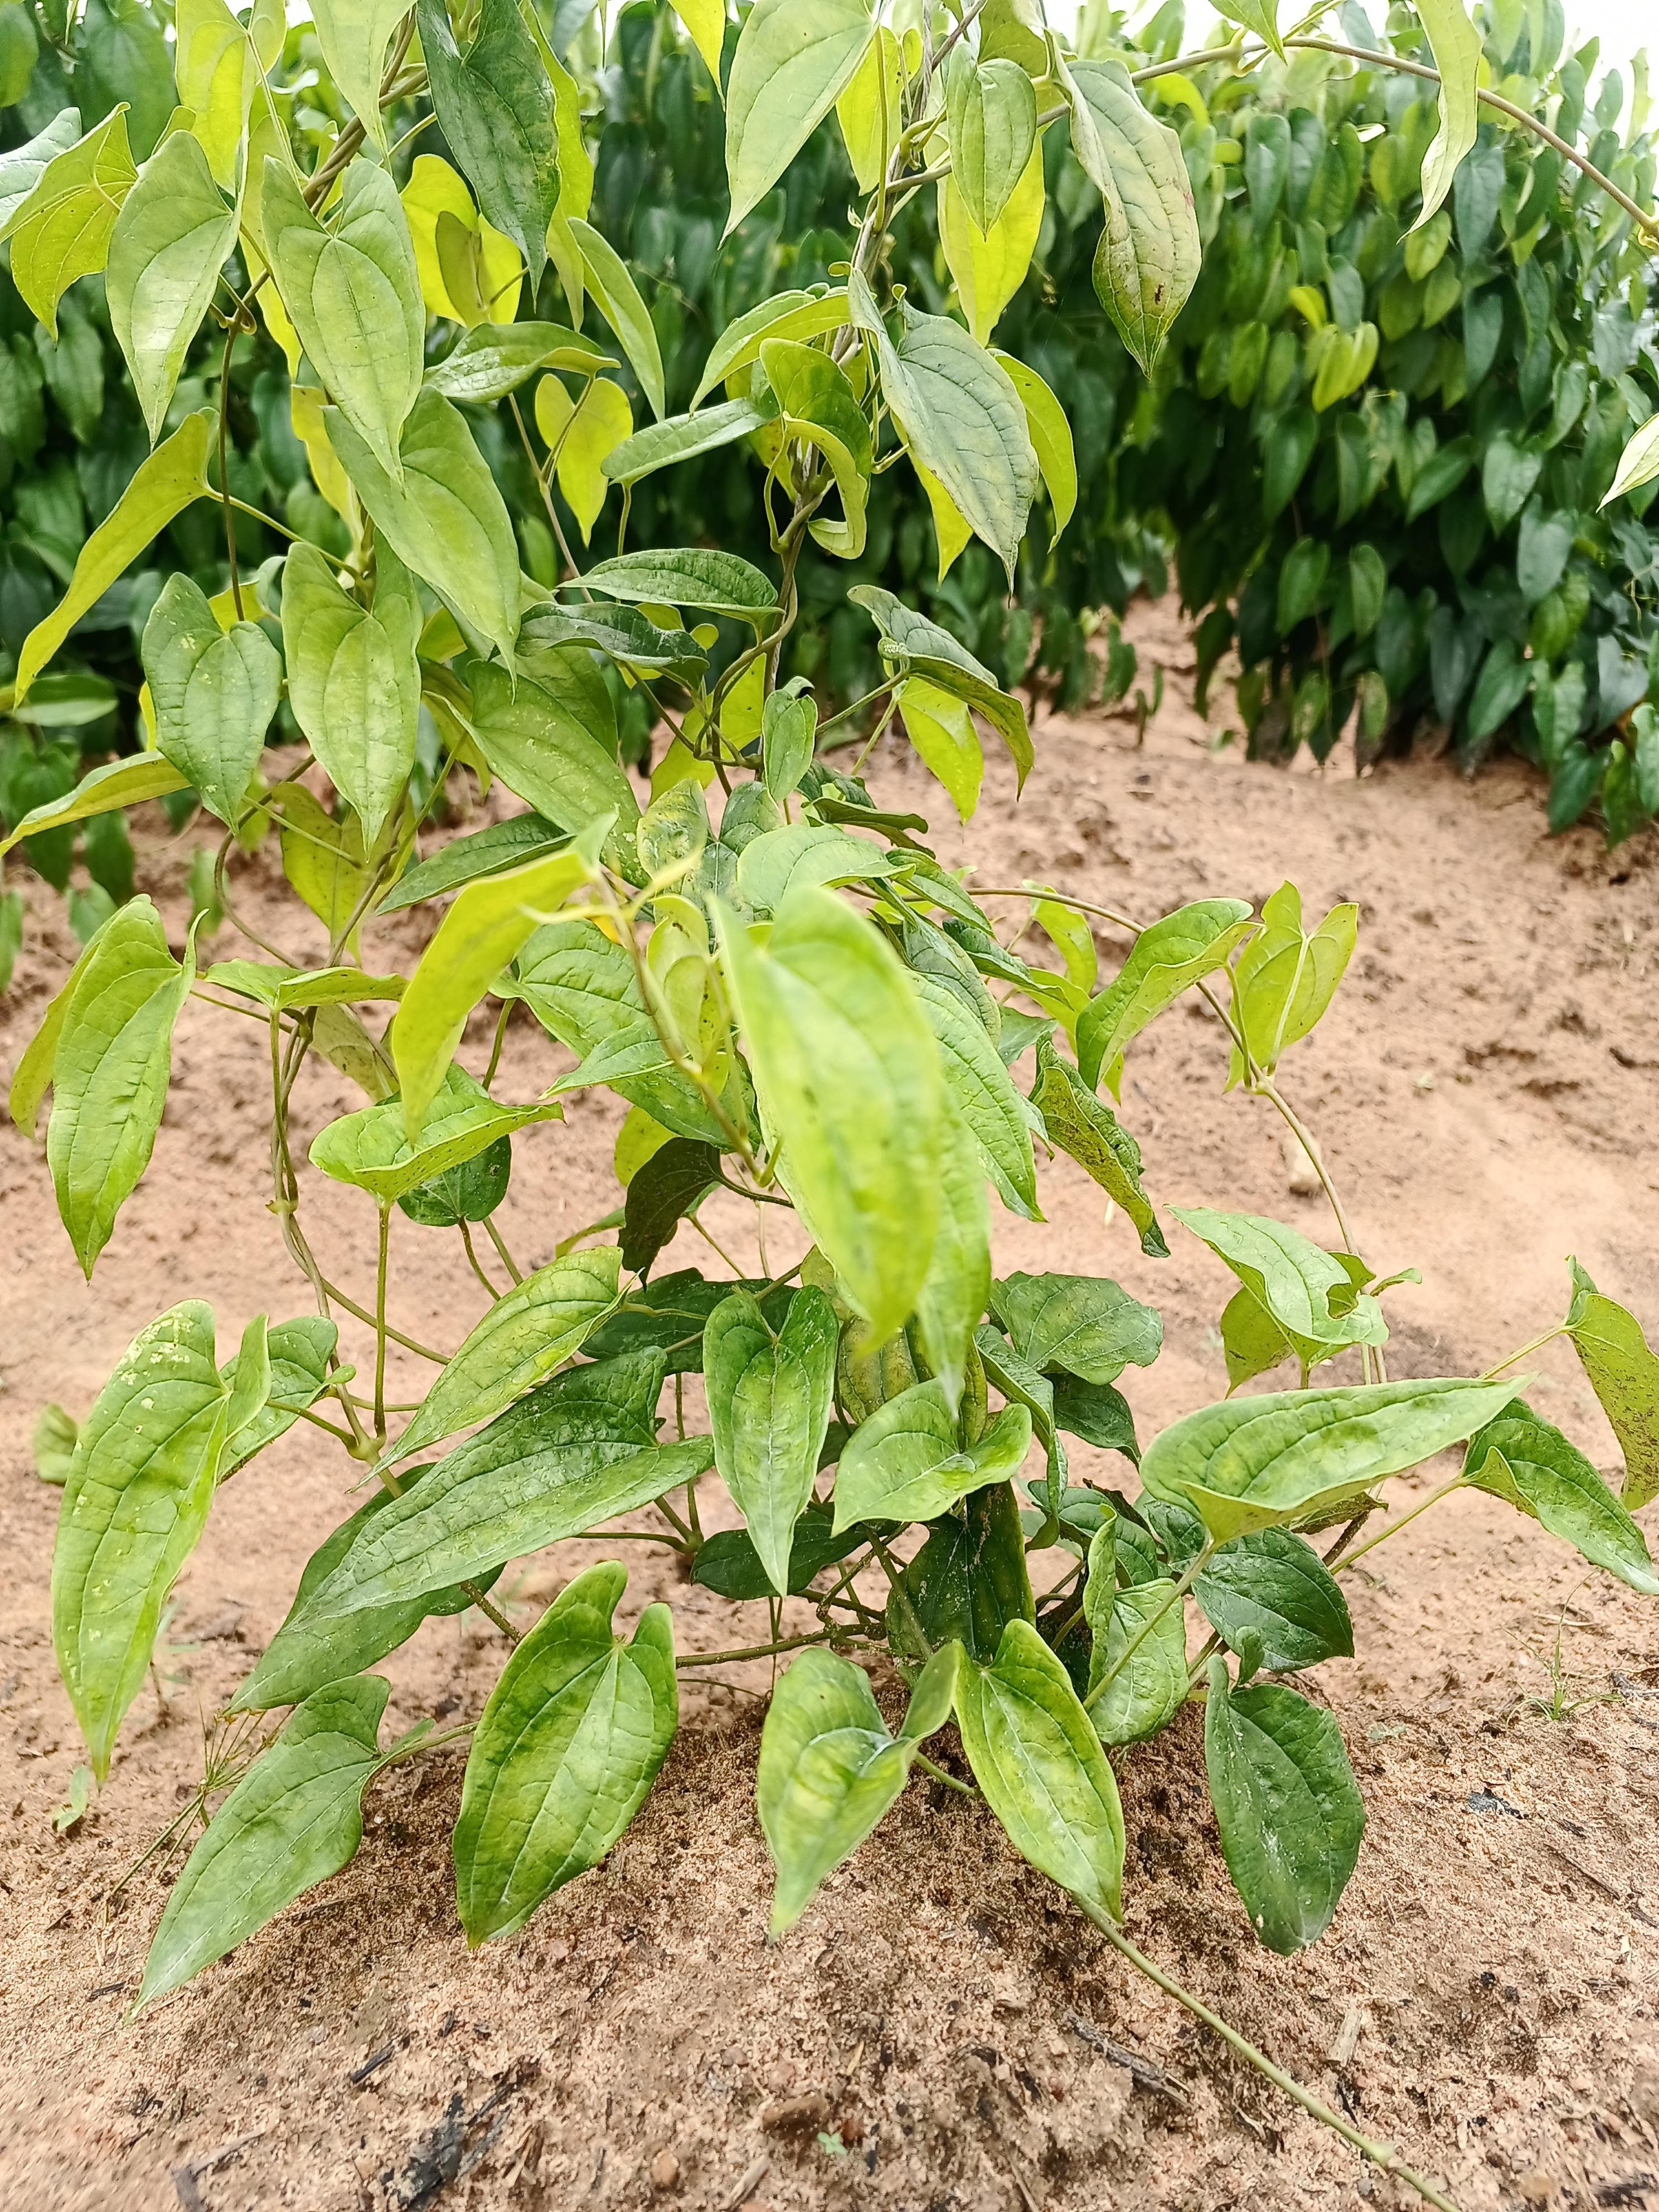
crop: yam
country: Nigeria
